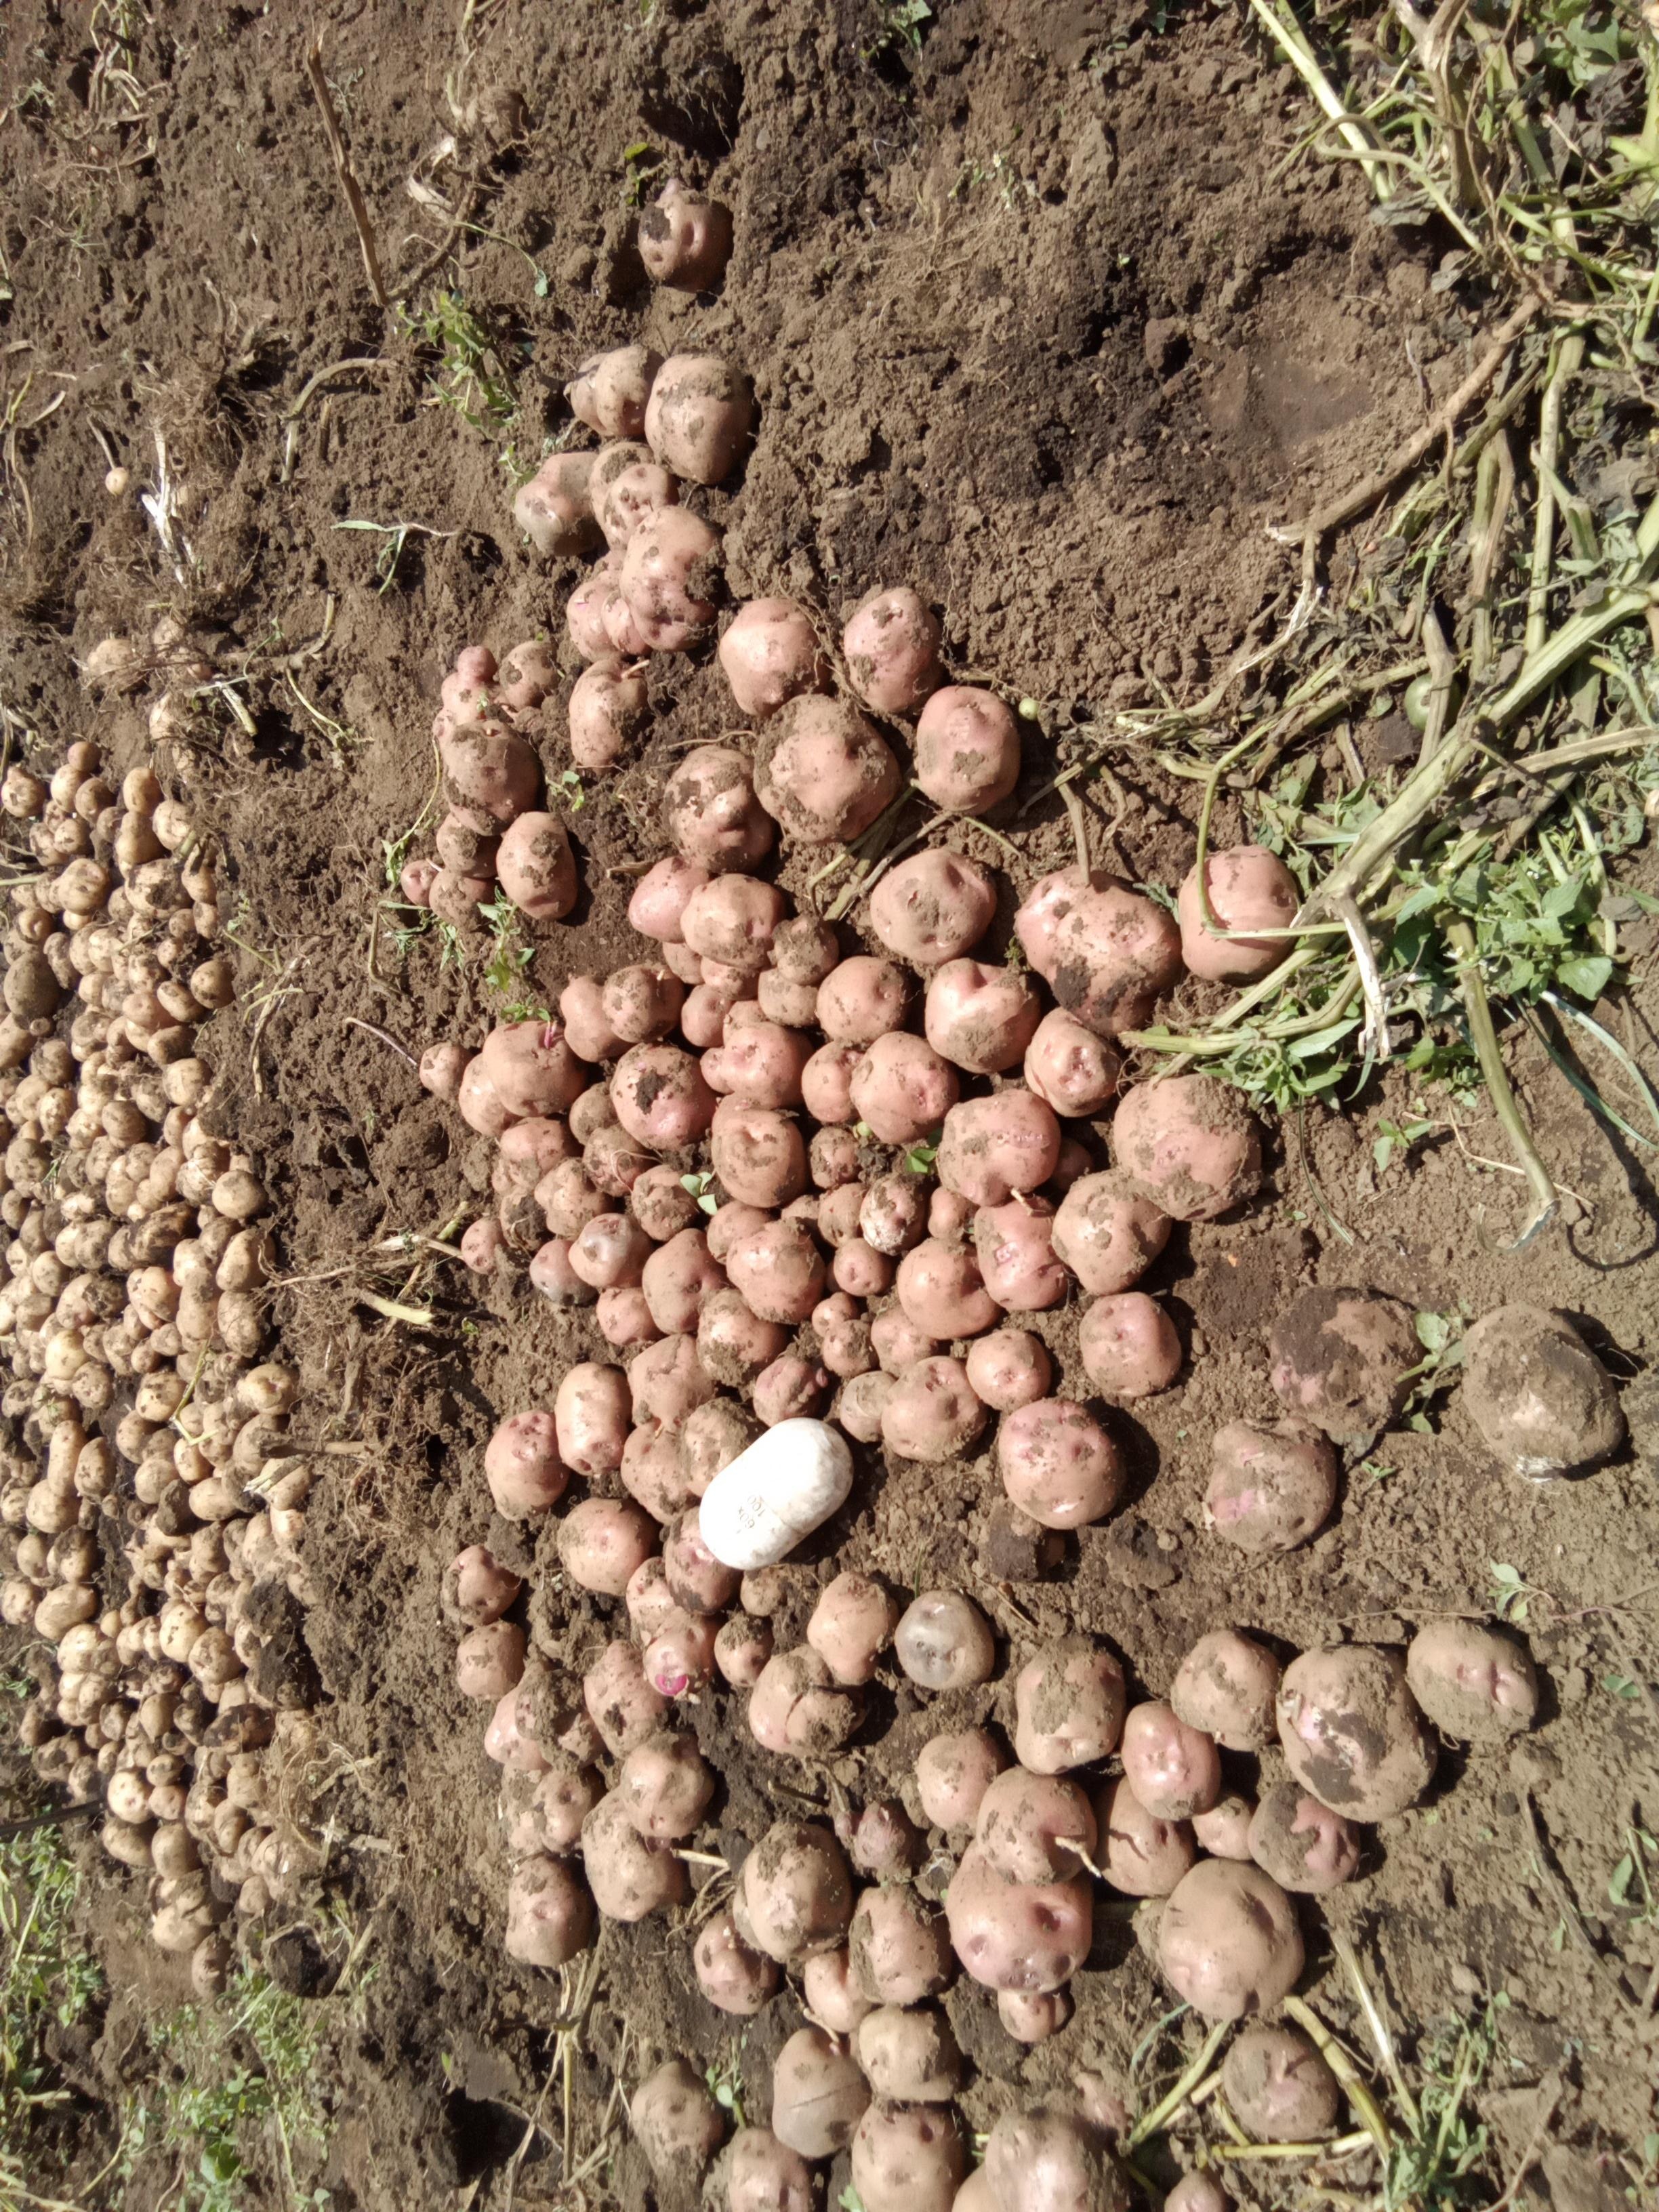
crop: potato
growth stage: harvest
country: Kenya
